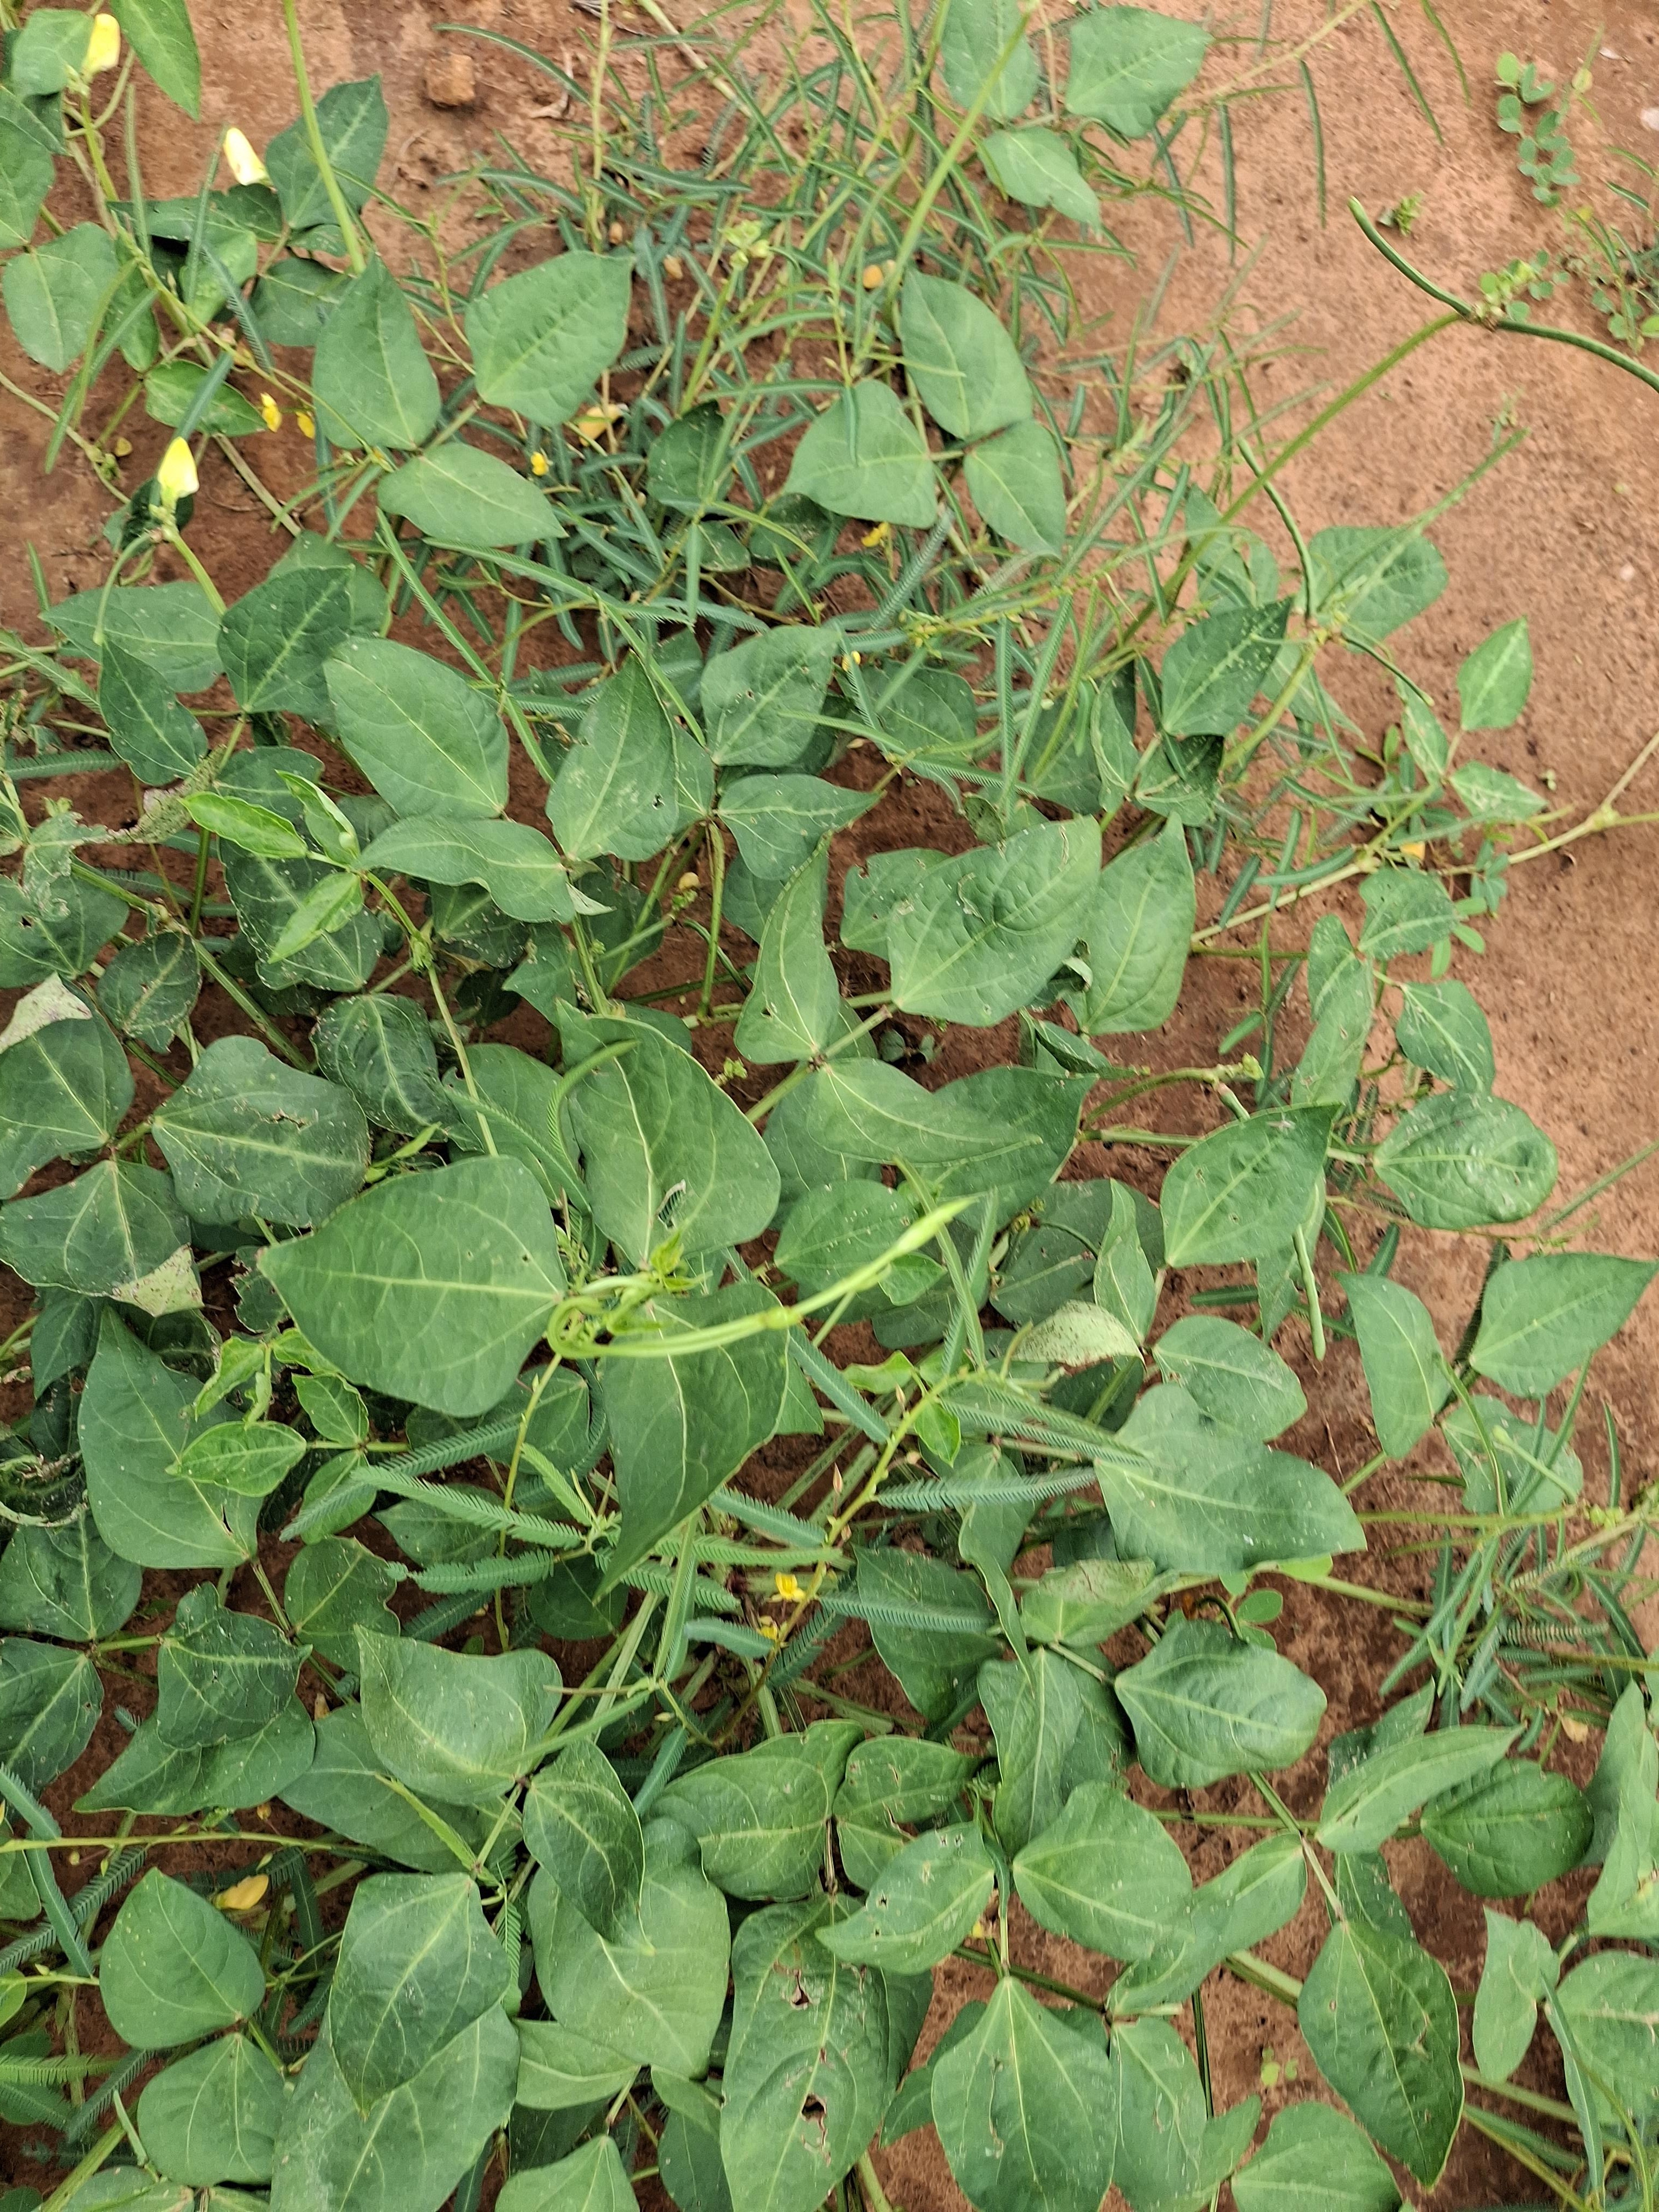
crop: cowpea
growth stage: flowering
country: Nigeria
